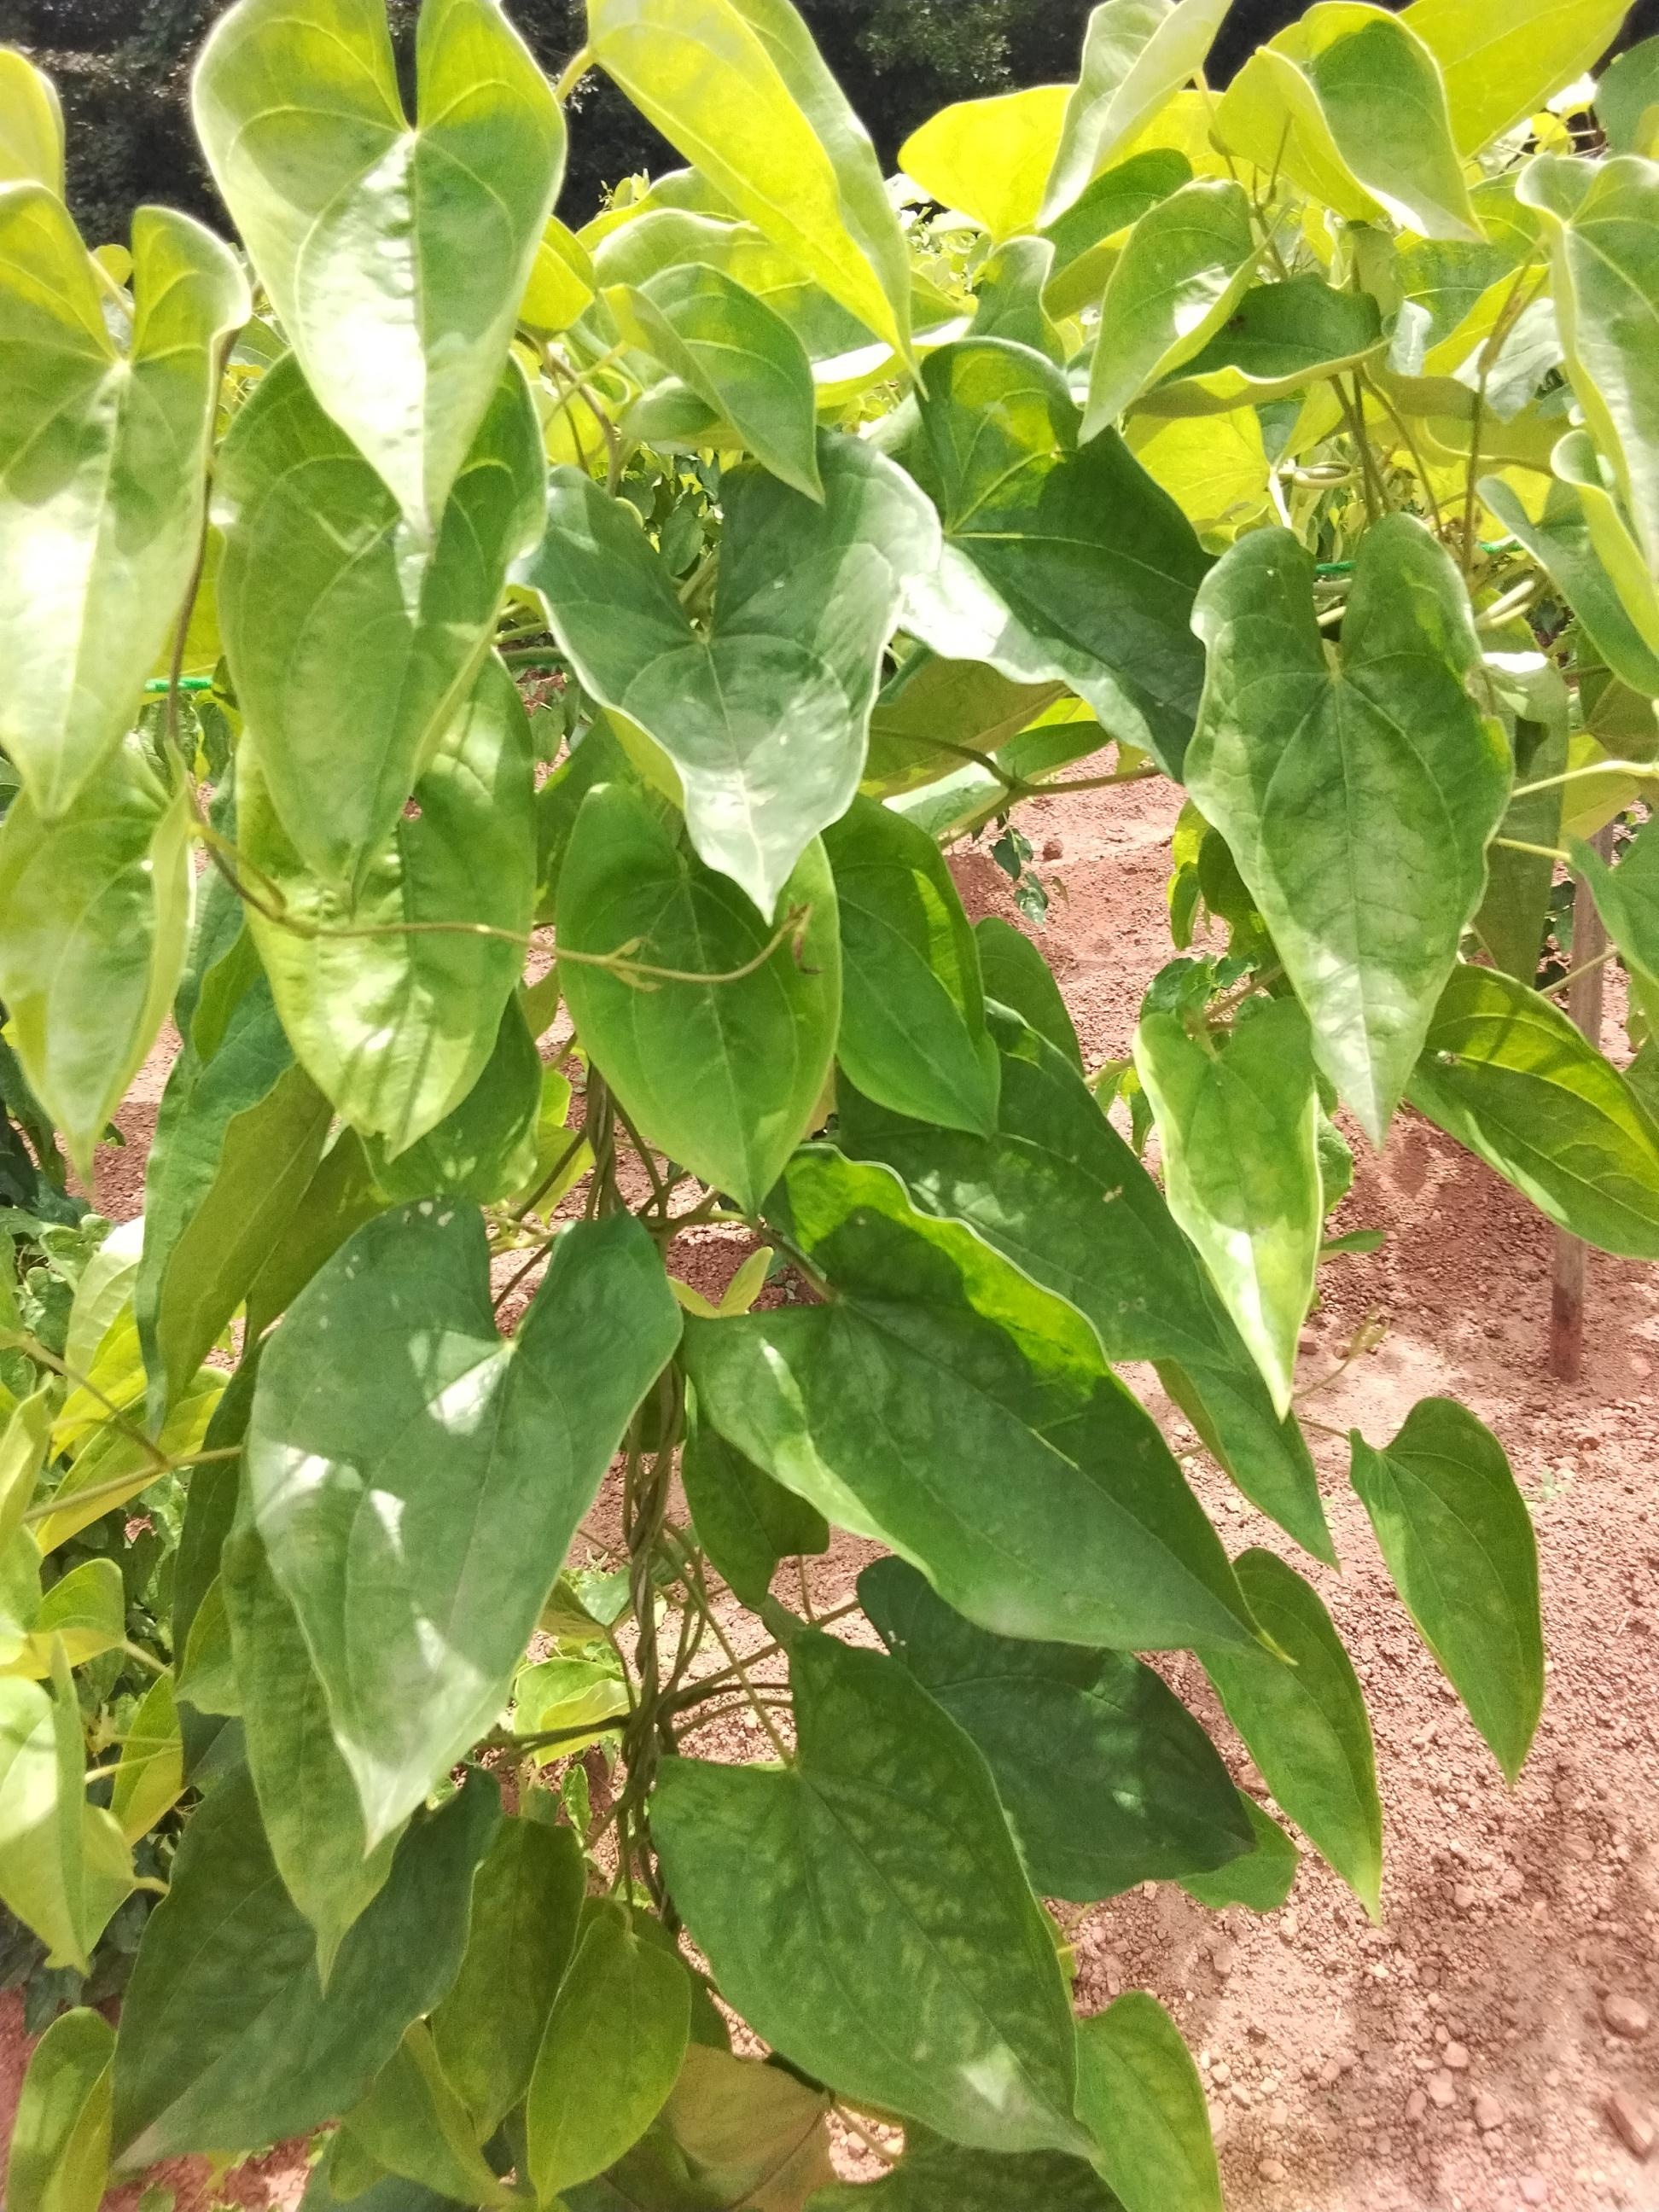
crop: yam
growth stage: vegetative
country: Nigeria
